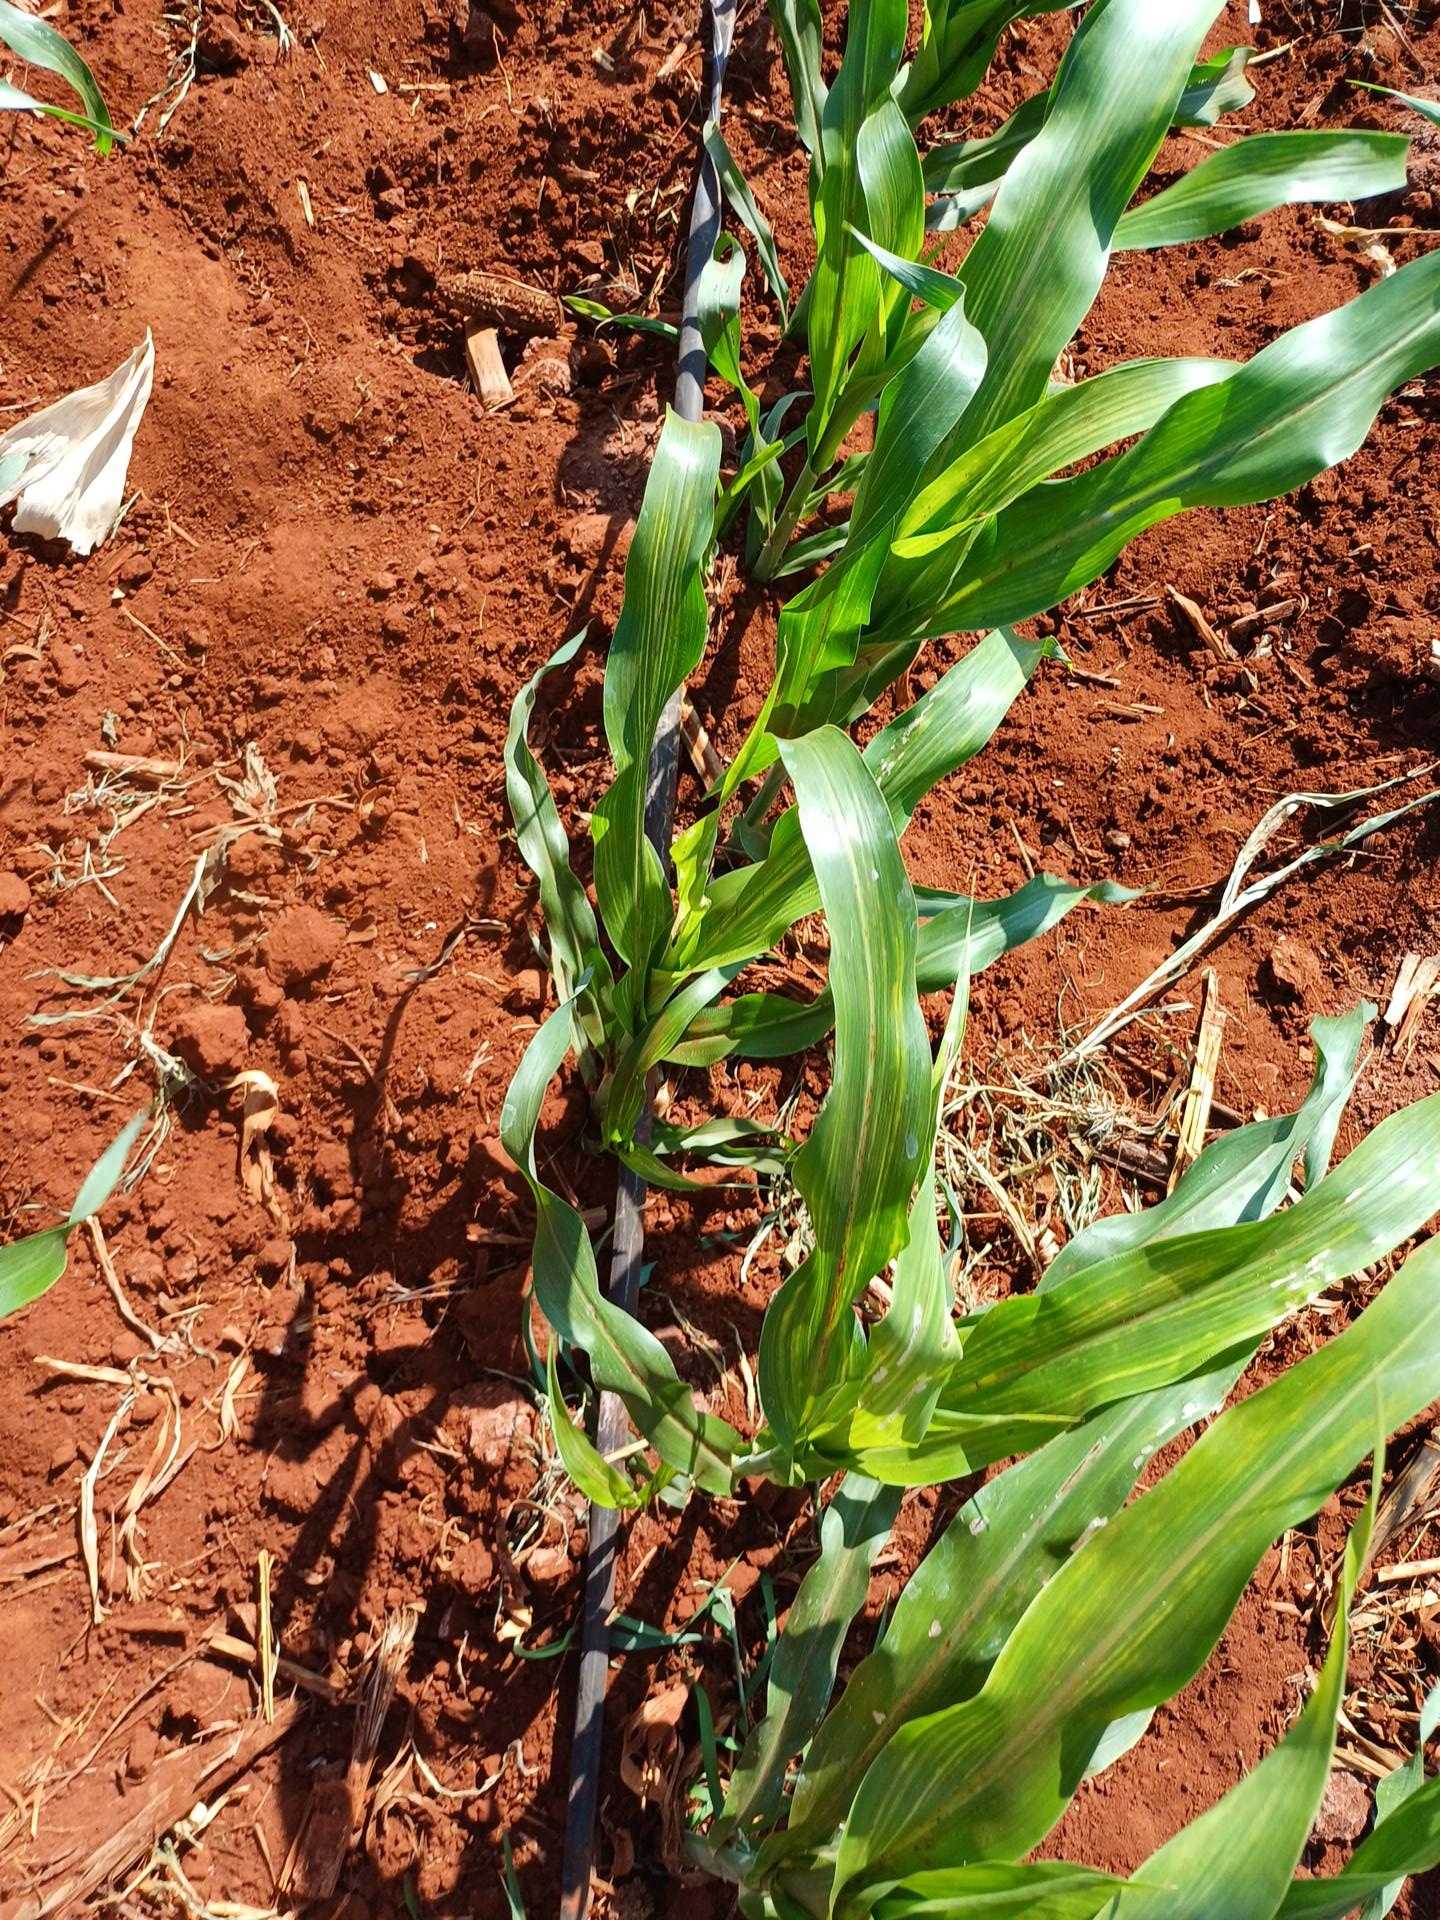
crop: sorghum
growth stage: vegetative
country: Kenya
